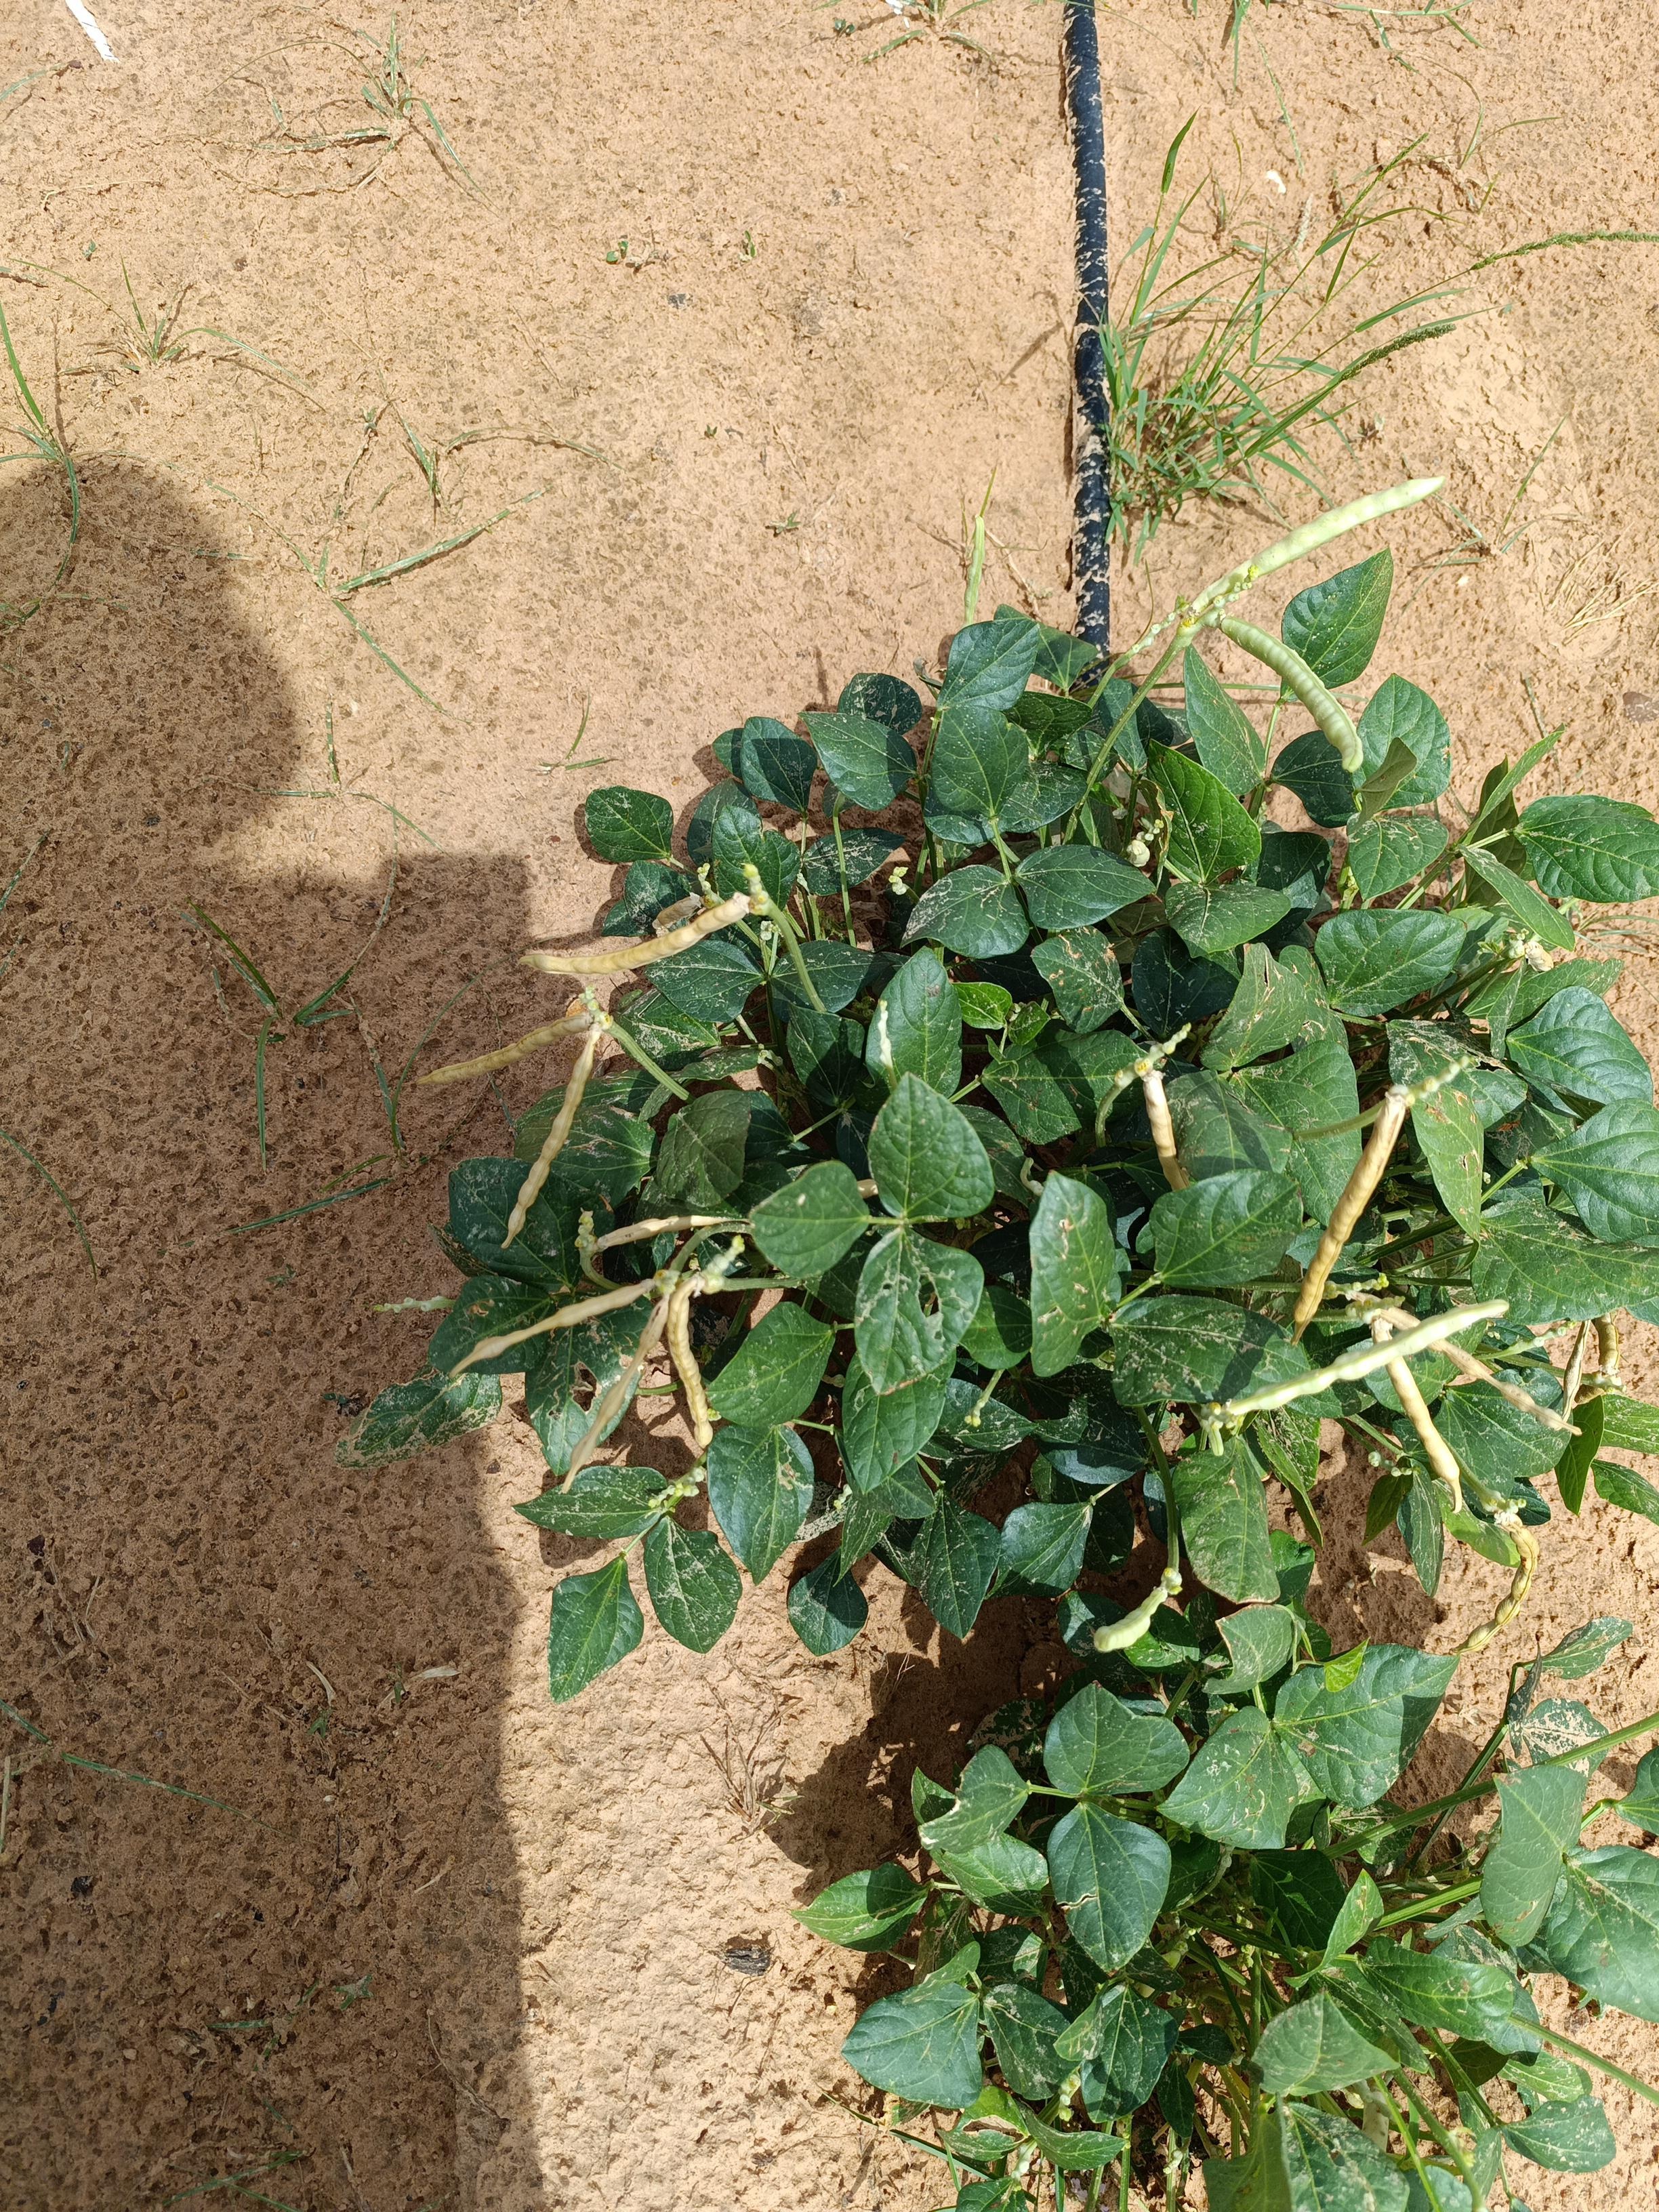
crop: cowpea
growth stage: development pod
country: Nigeria
